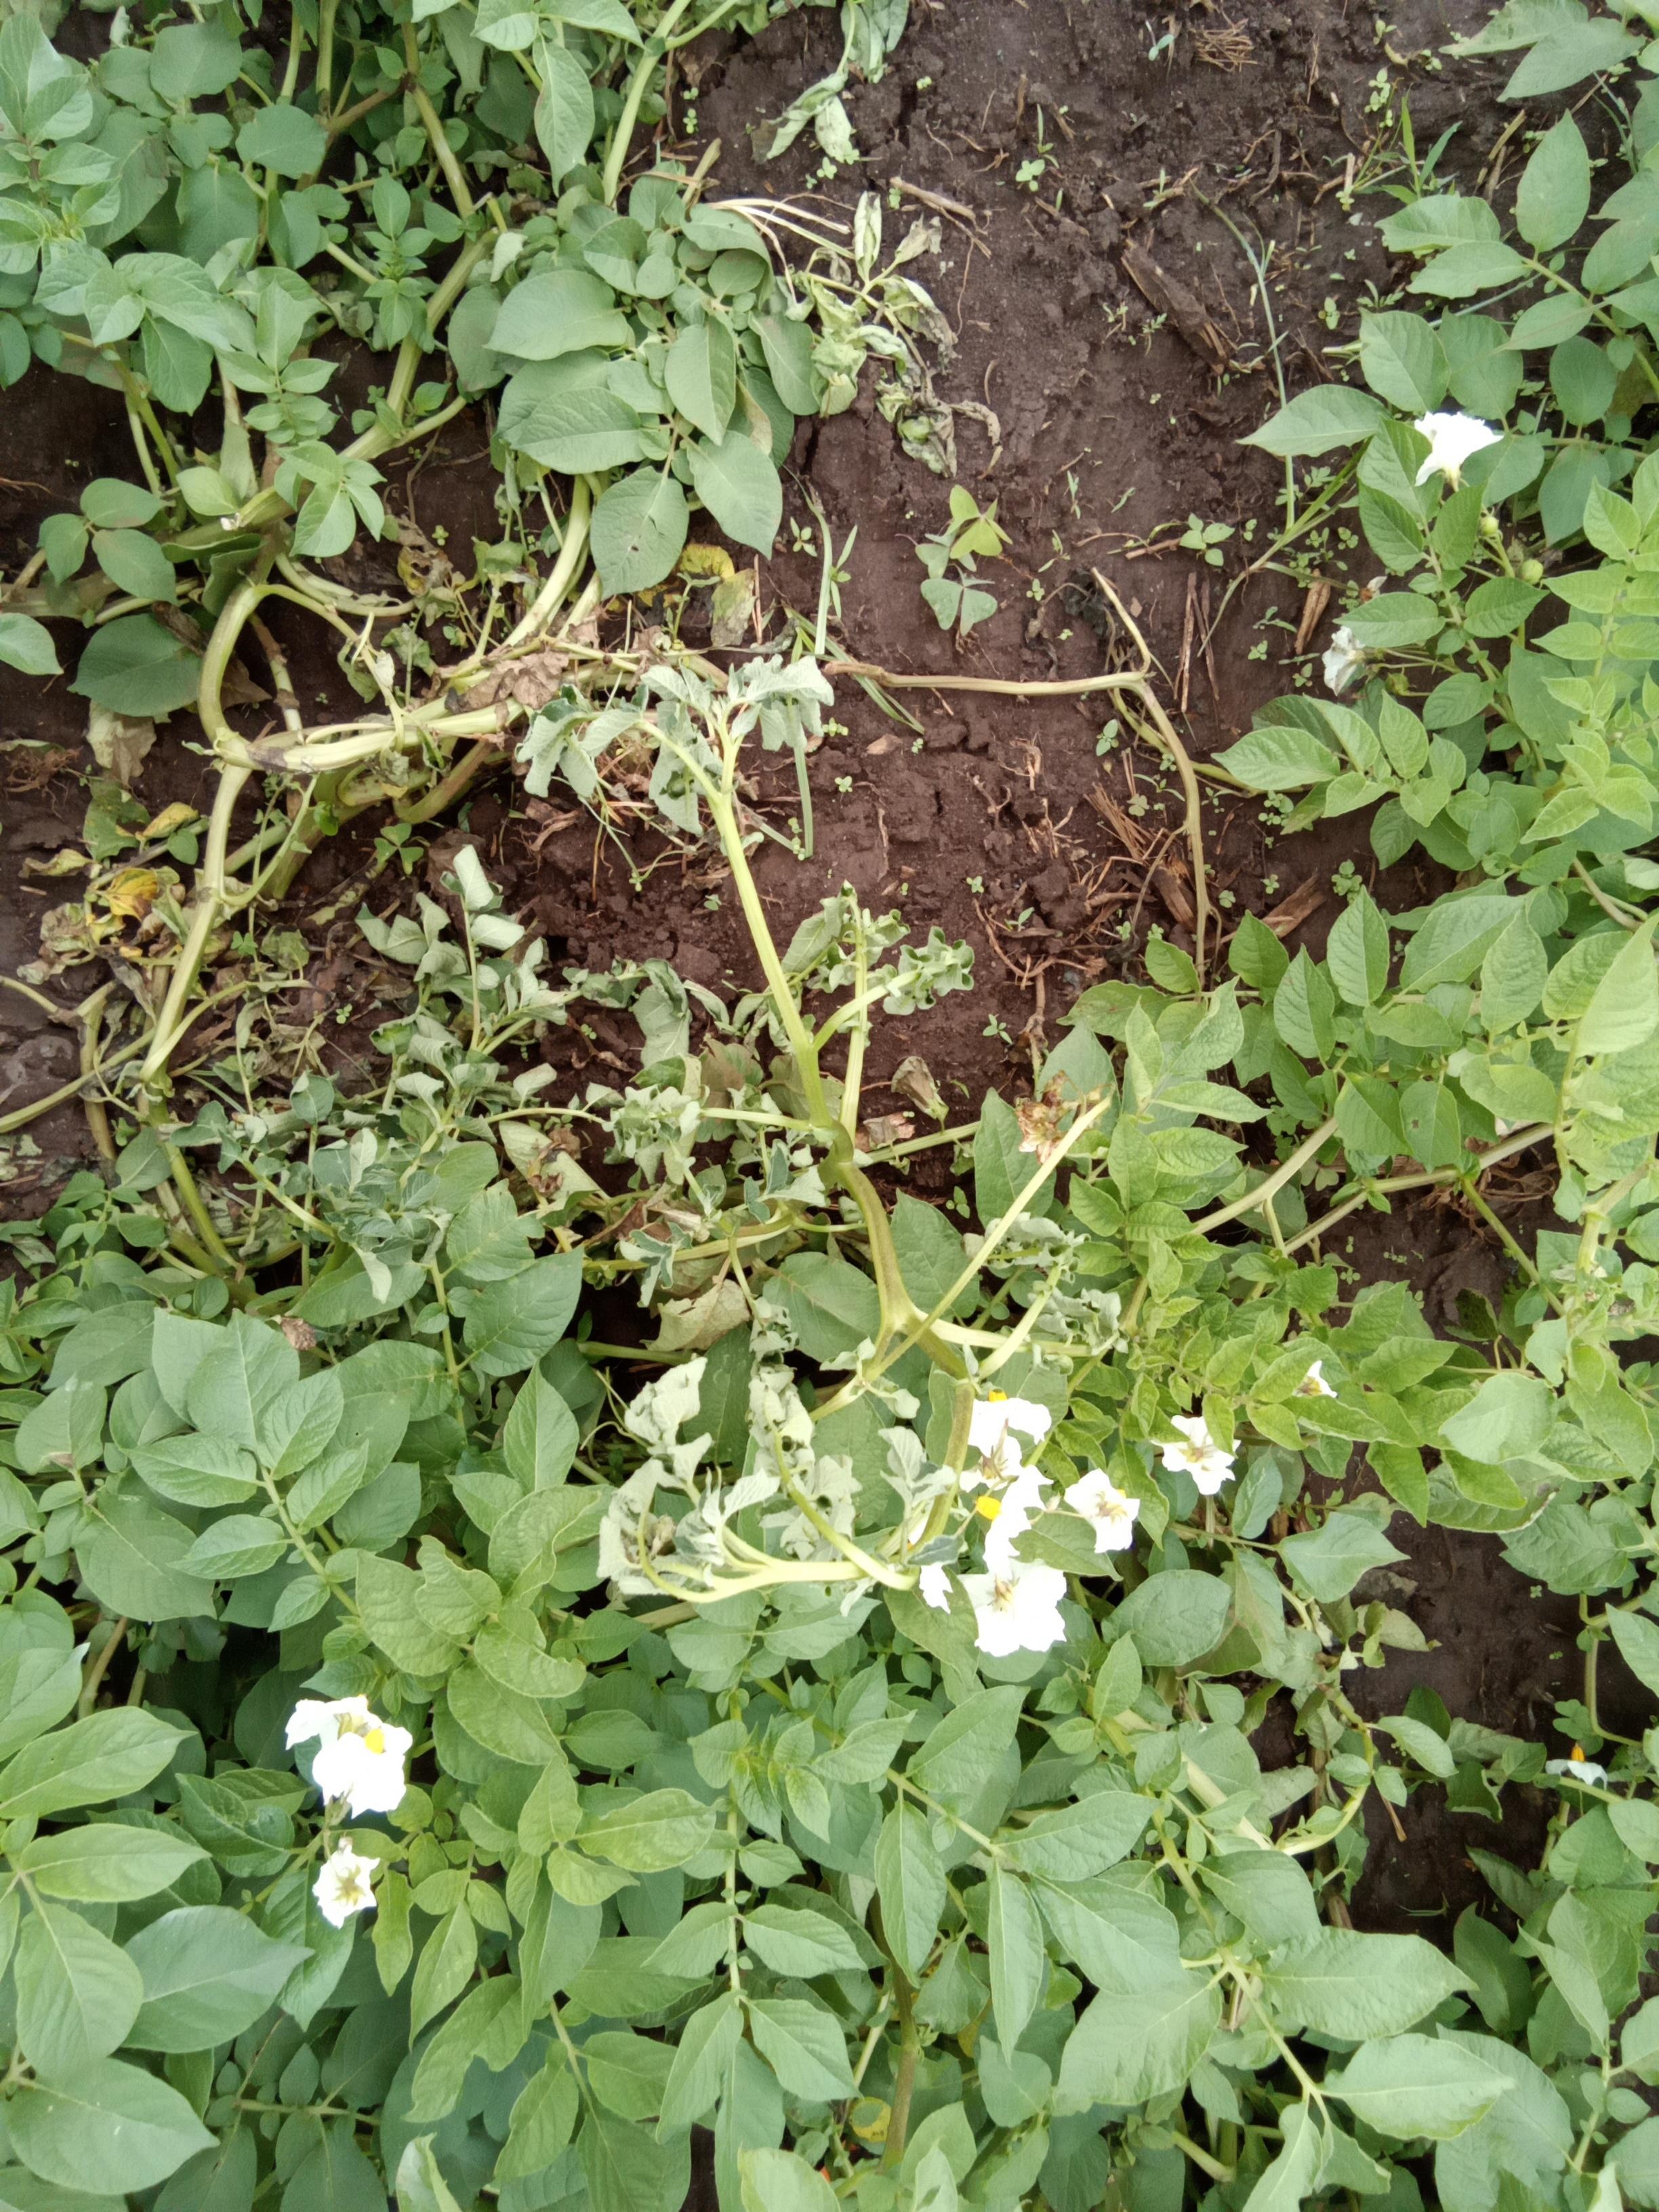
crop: potato
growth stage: vegetative
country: Kenya
